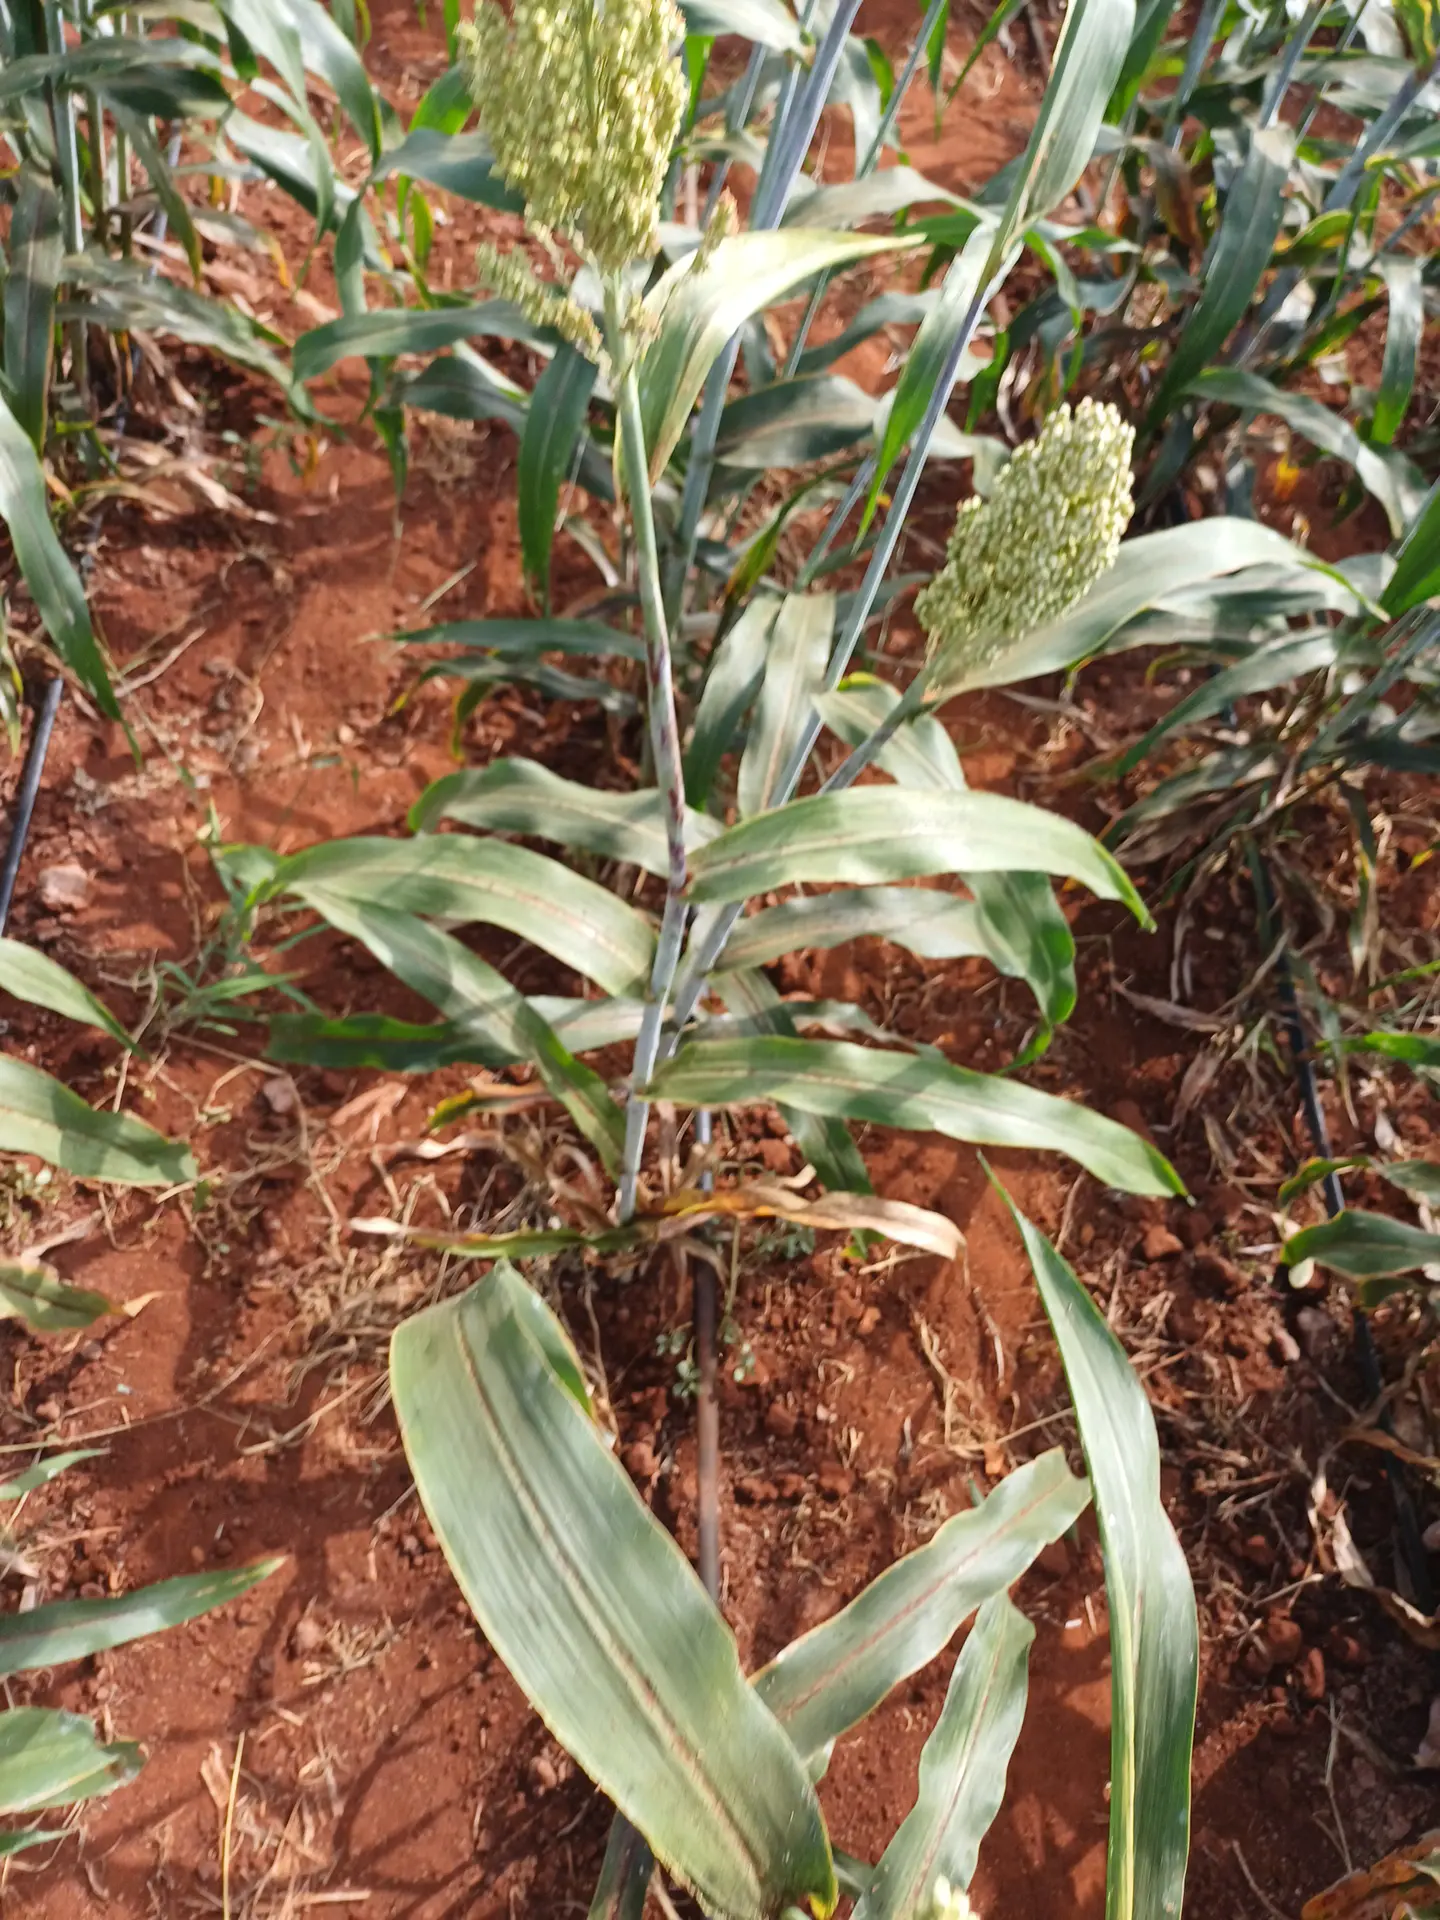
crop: sorghum
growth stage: filling grain
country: Kenya
